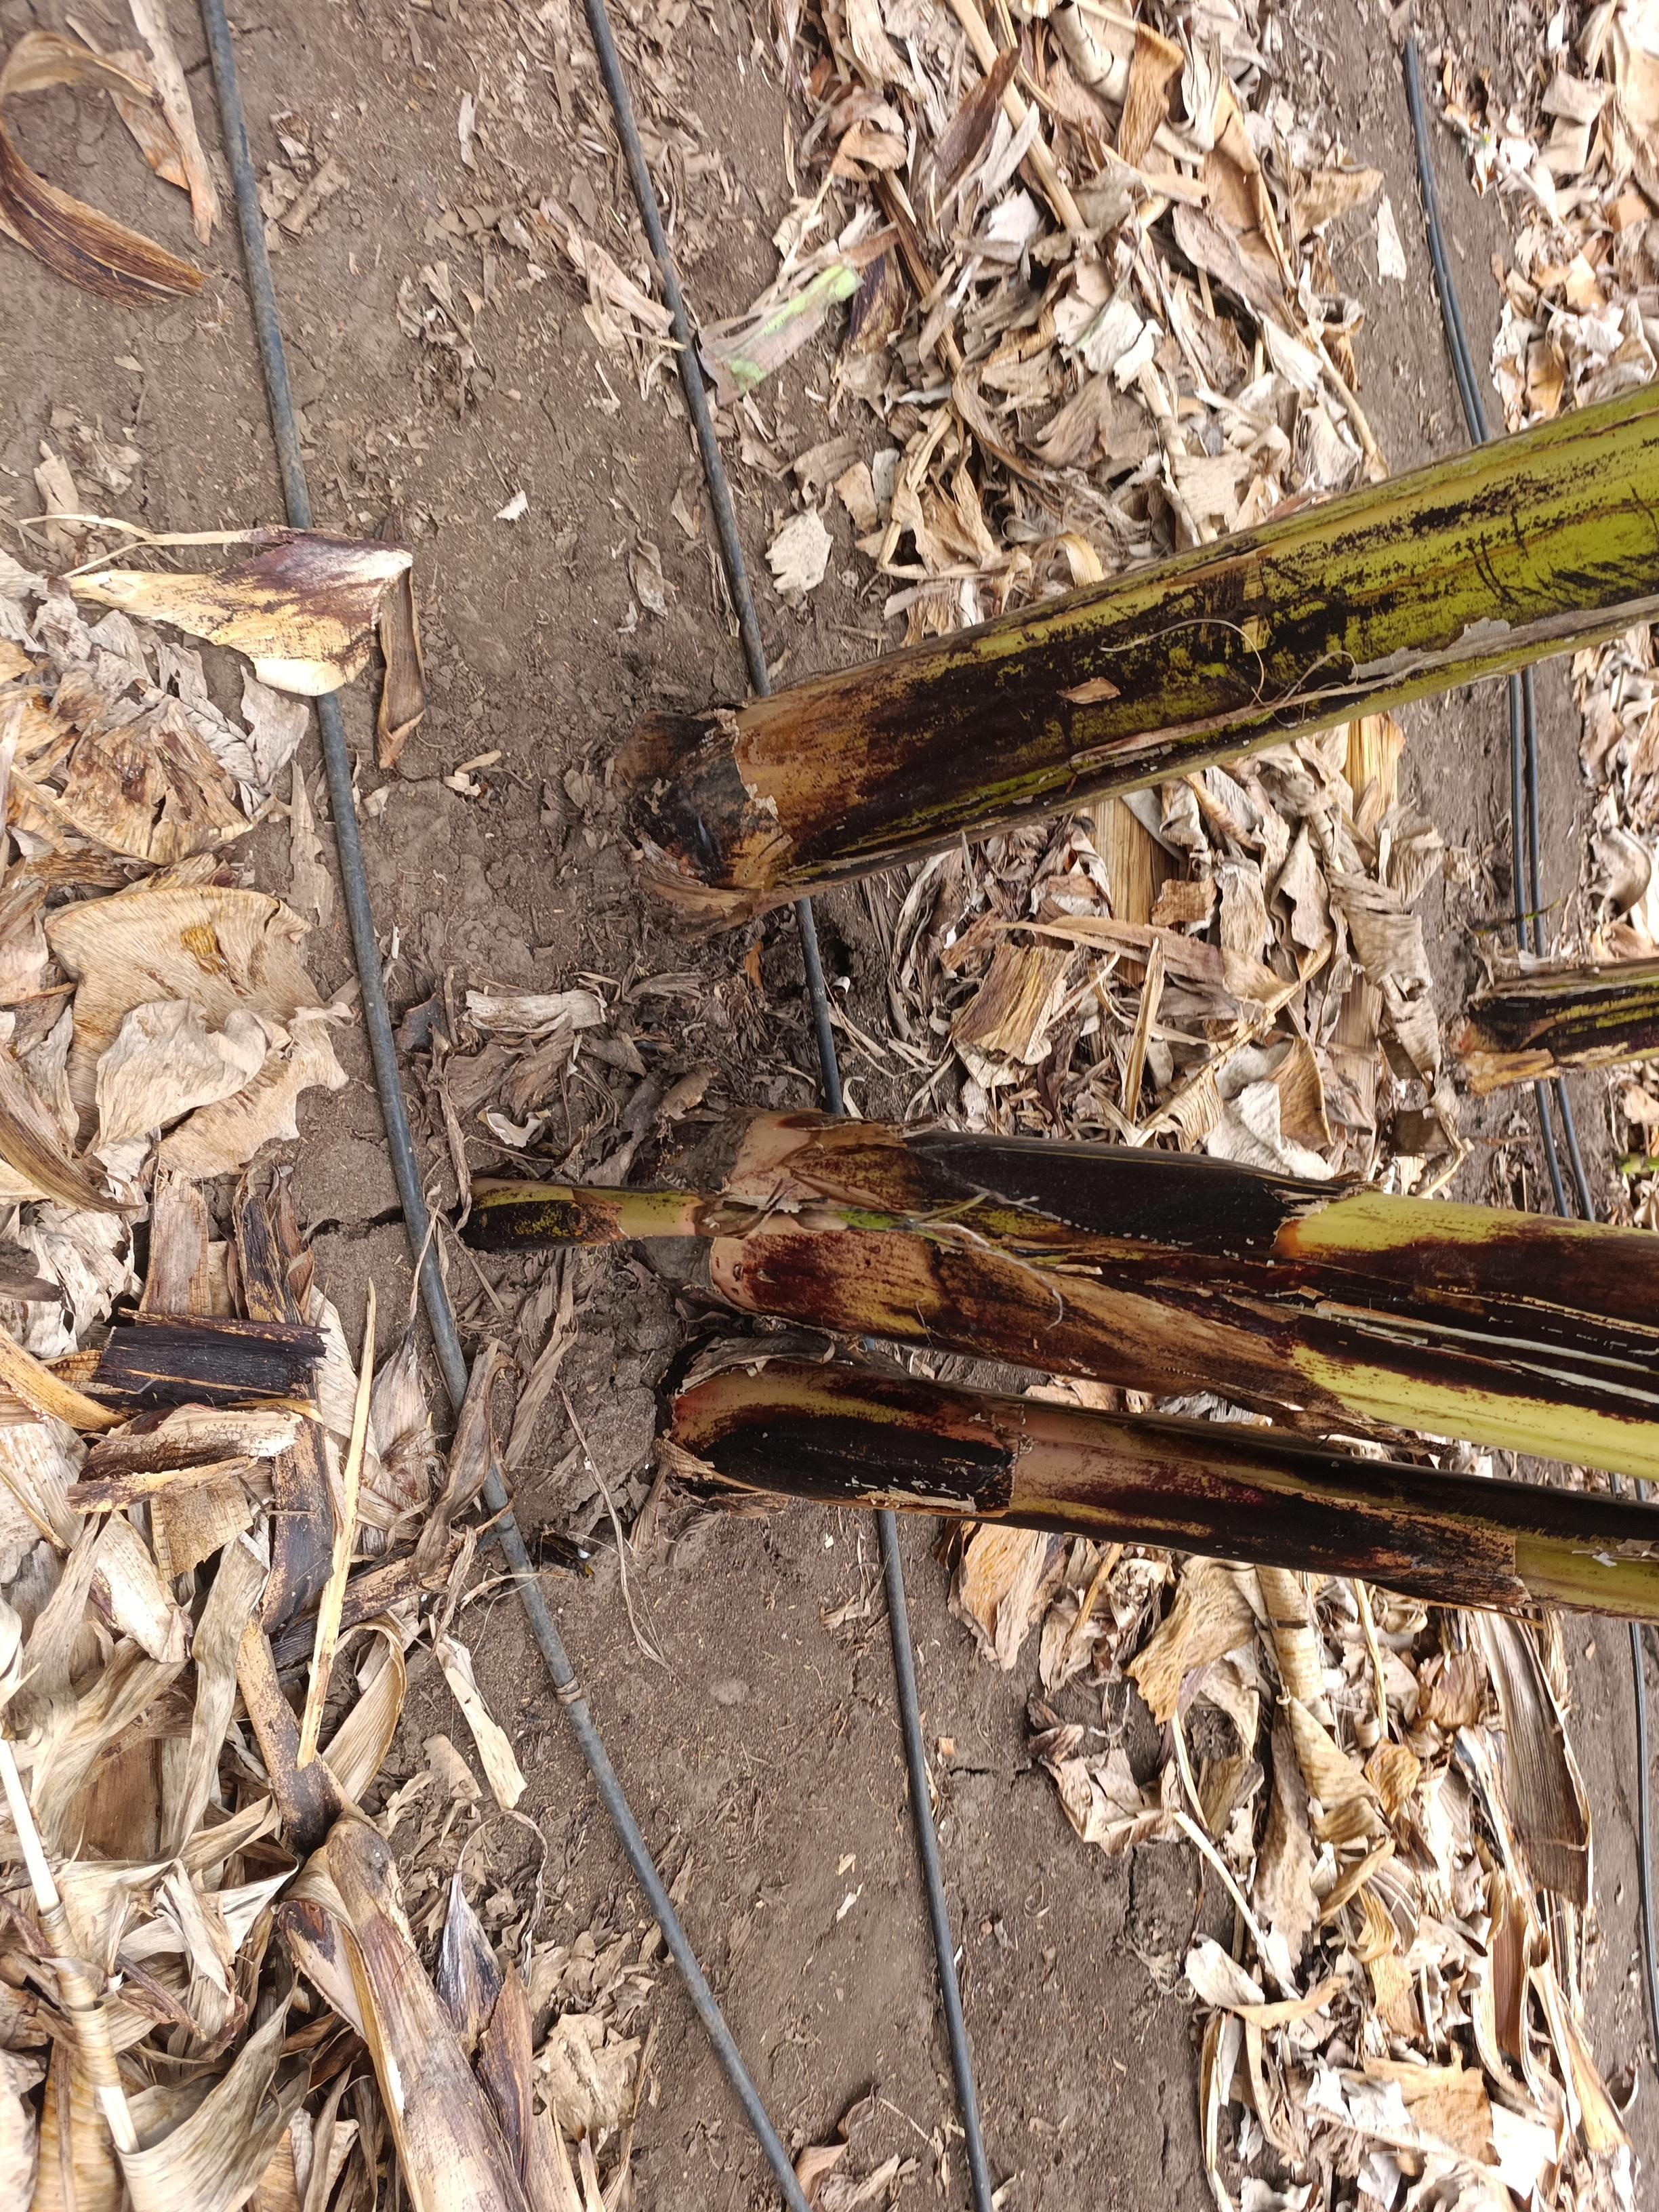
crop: banana
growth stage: emergence sucker
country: Tanzania
